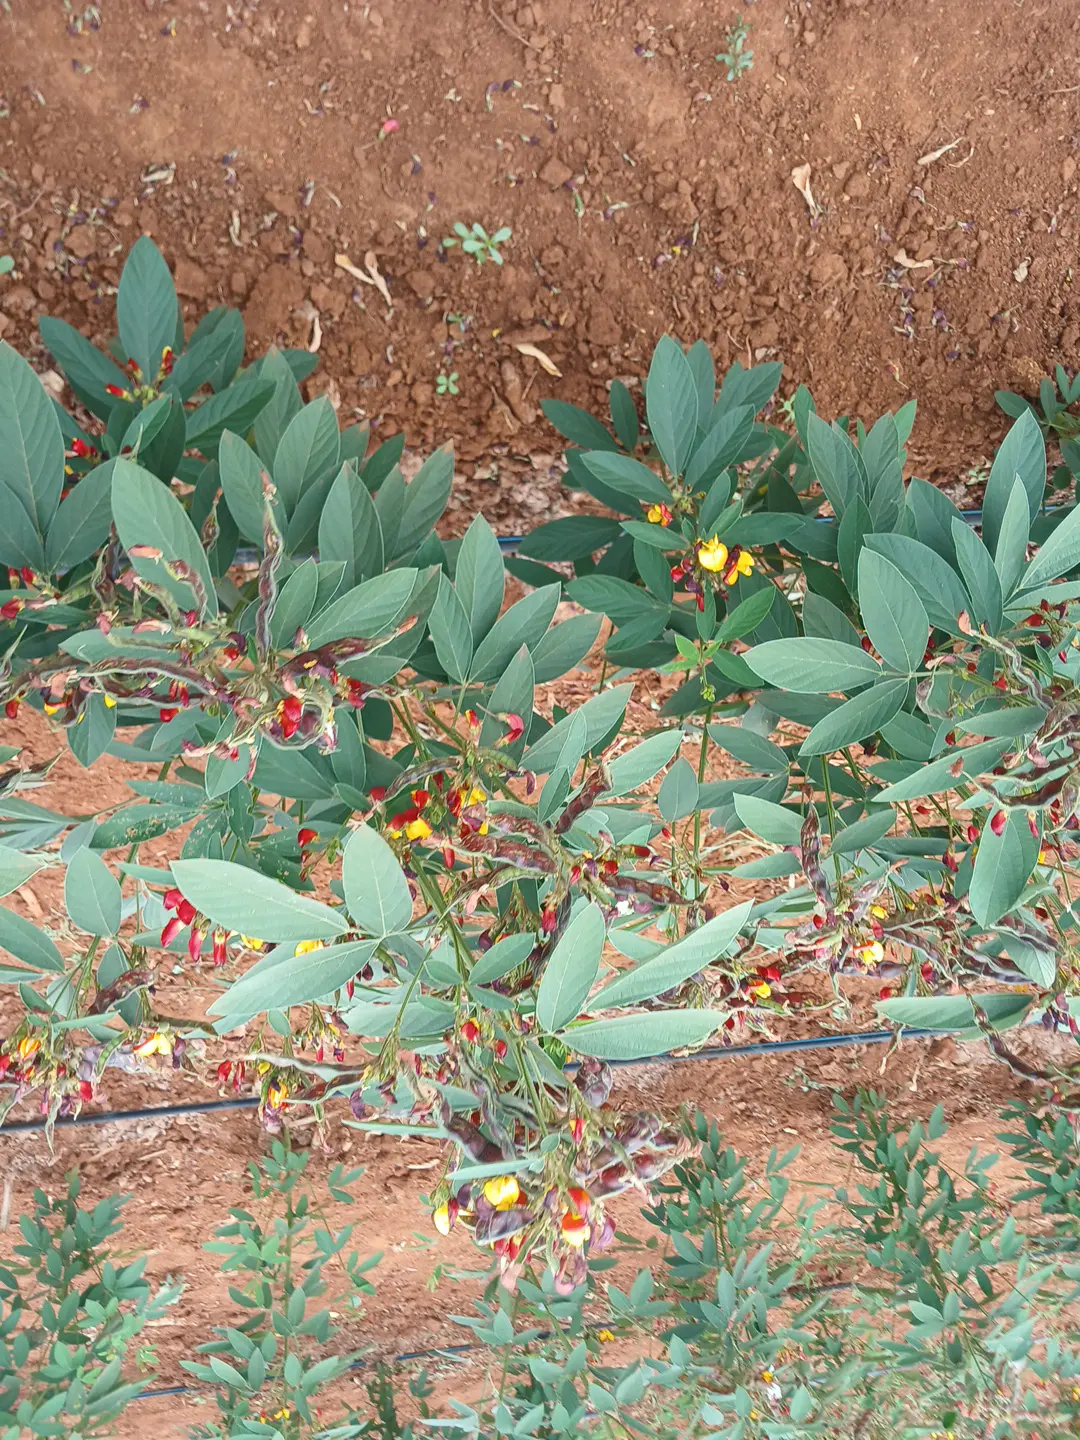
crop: pigeonpea
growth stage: development pod
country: Kenya
